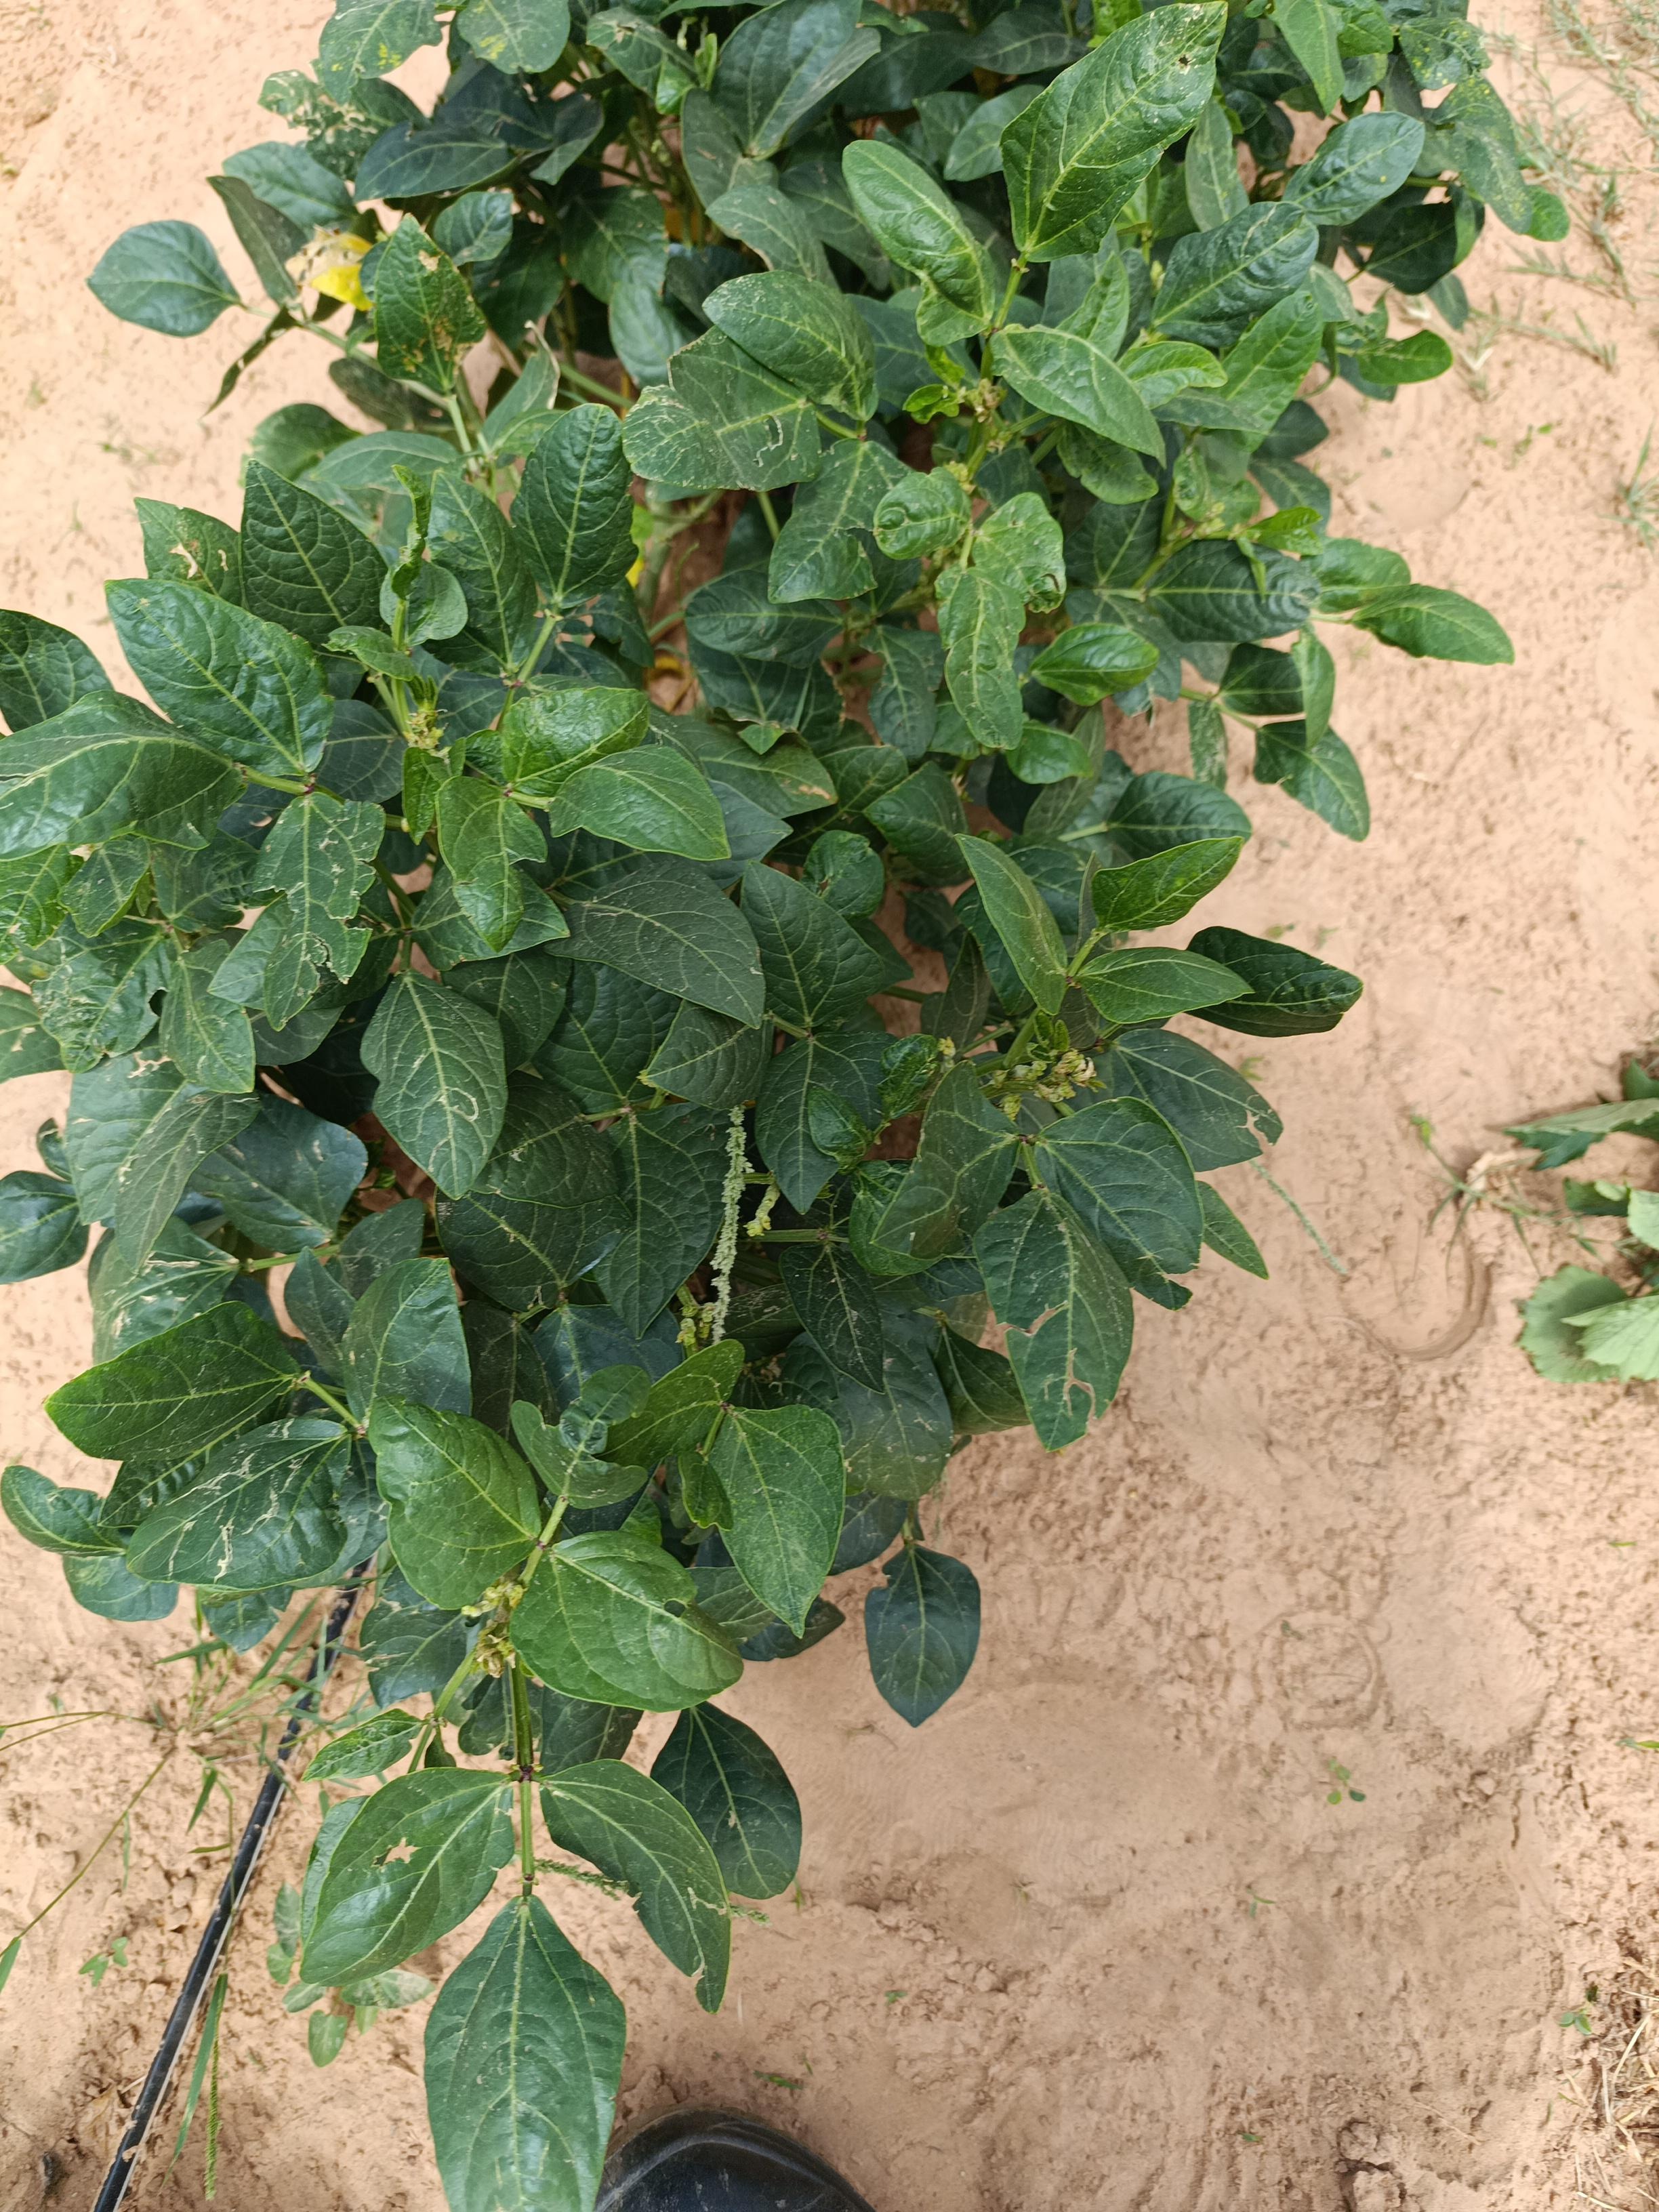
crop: cowpea
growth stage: vegetative
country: Nigeria
